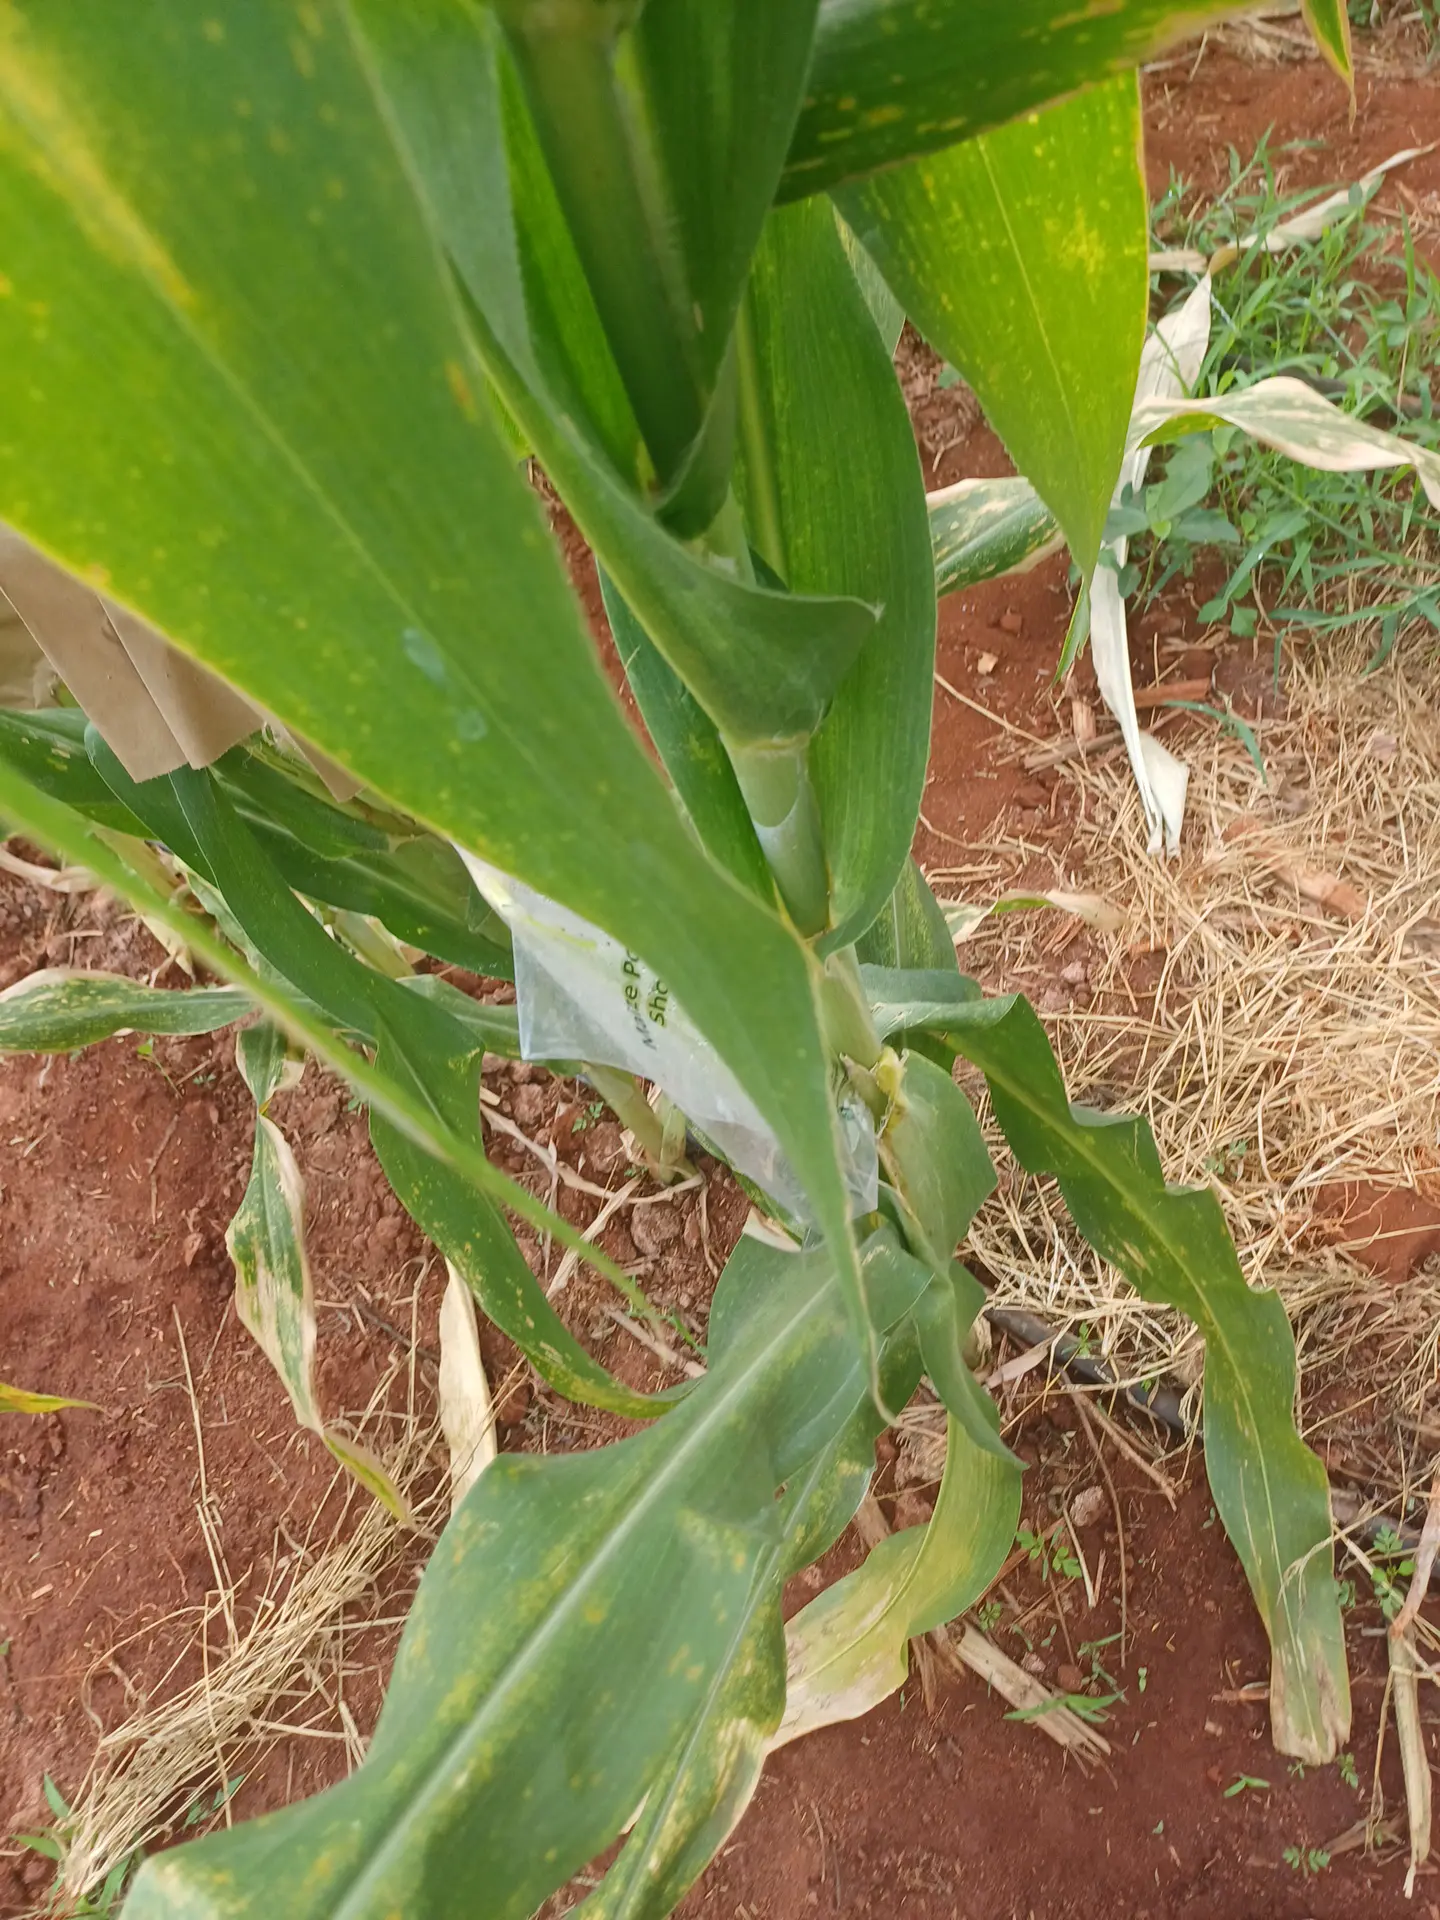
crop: maize
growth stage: flowering
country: Kenya
